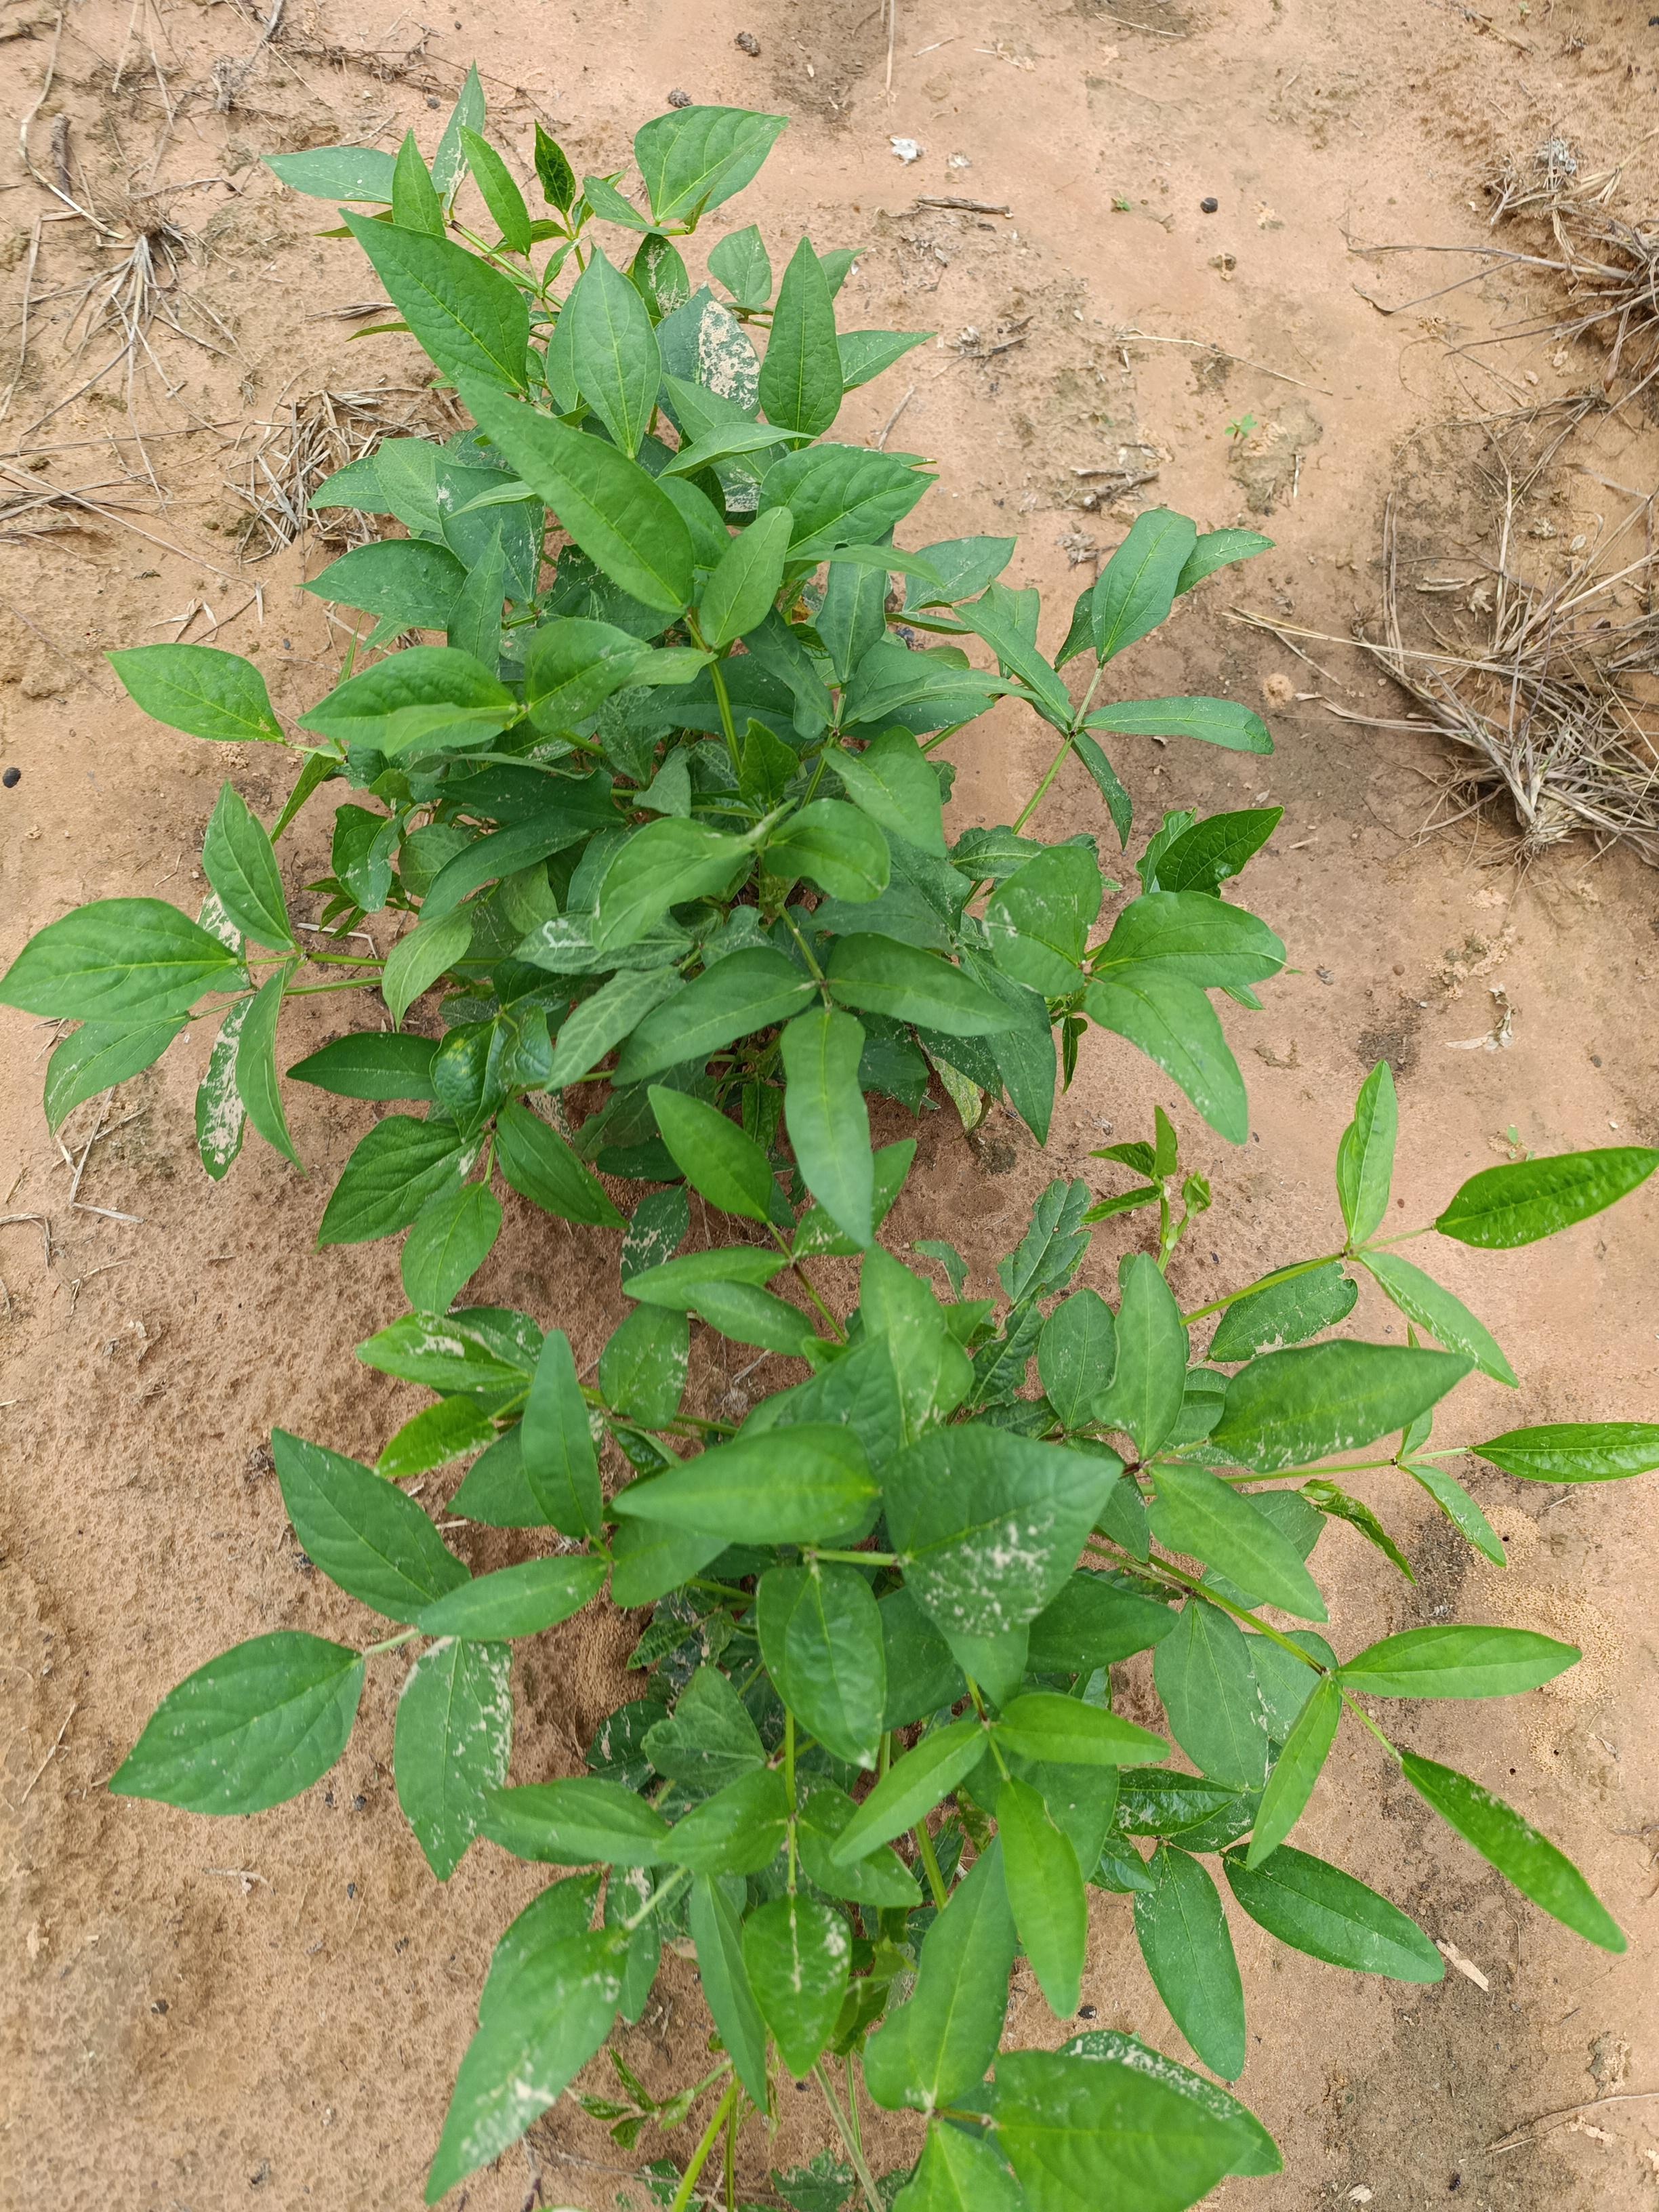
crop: cowpea
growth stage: emergence
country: Nigeria
